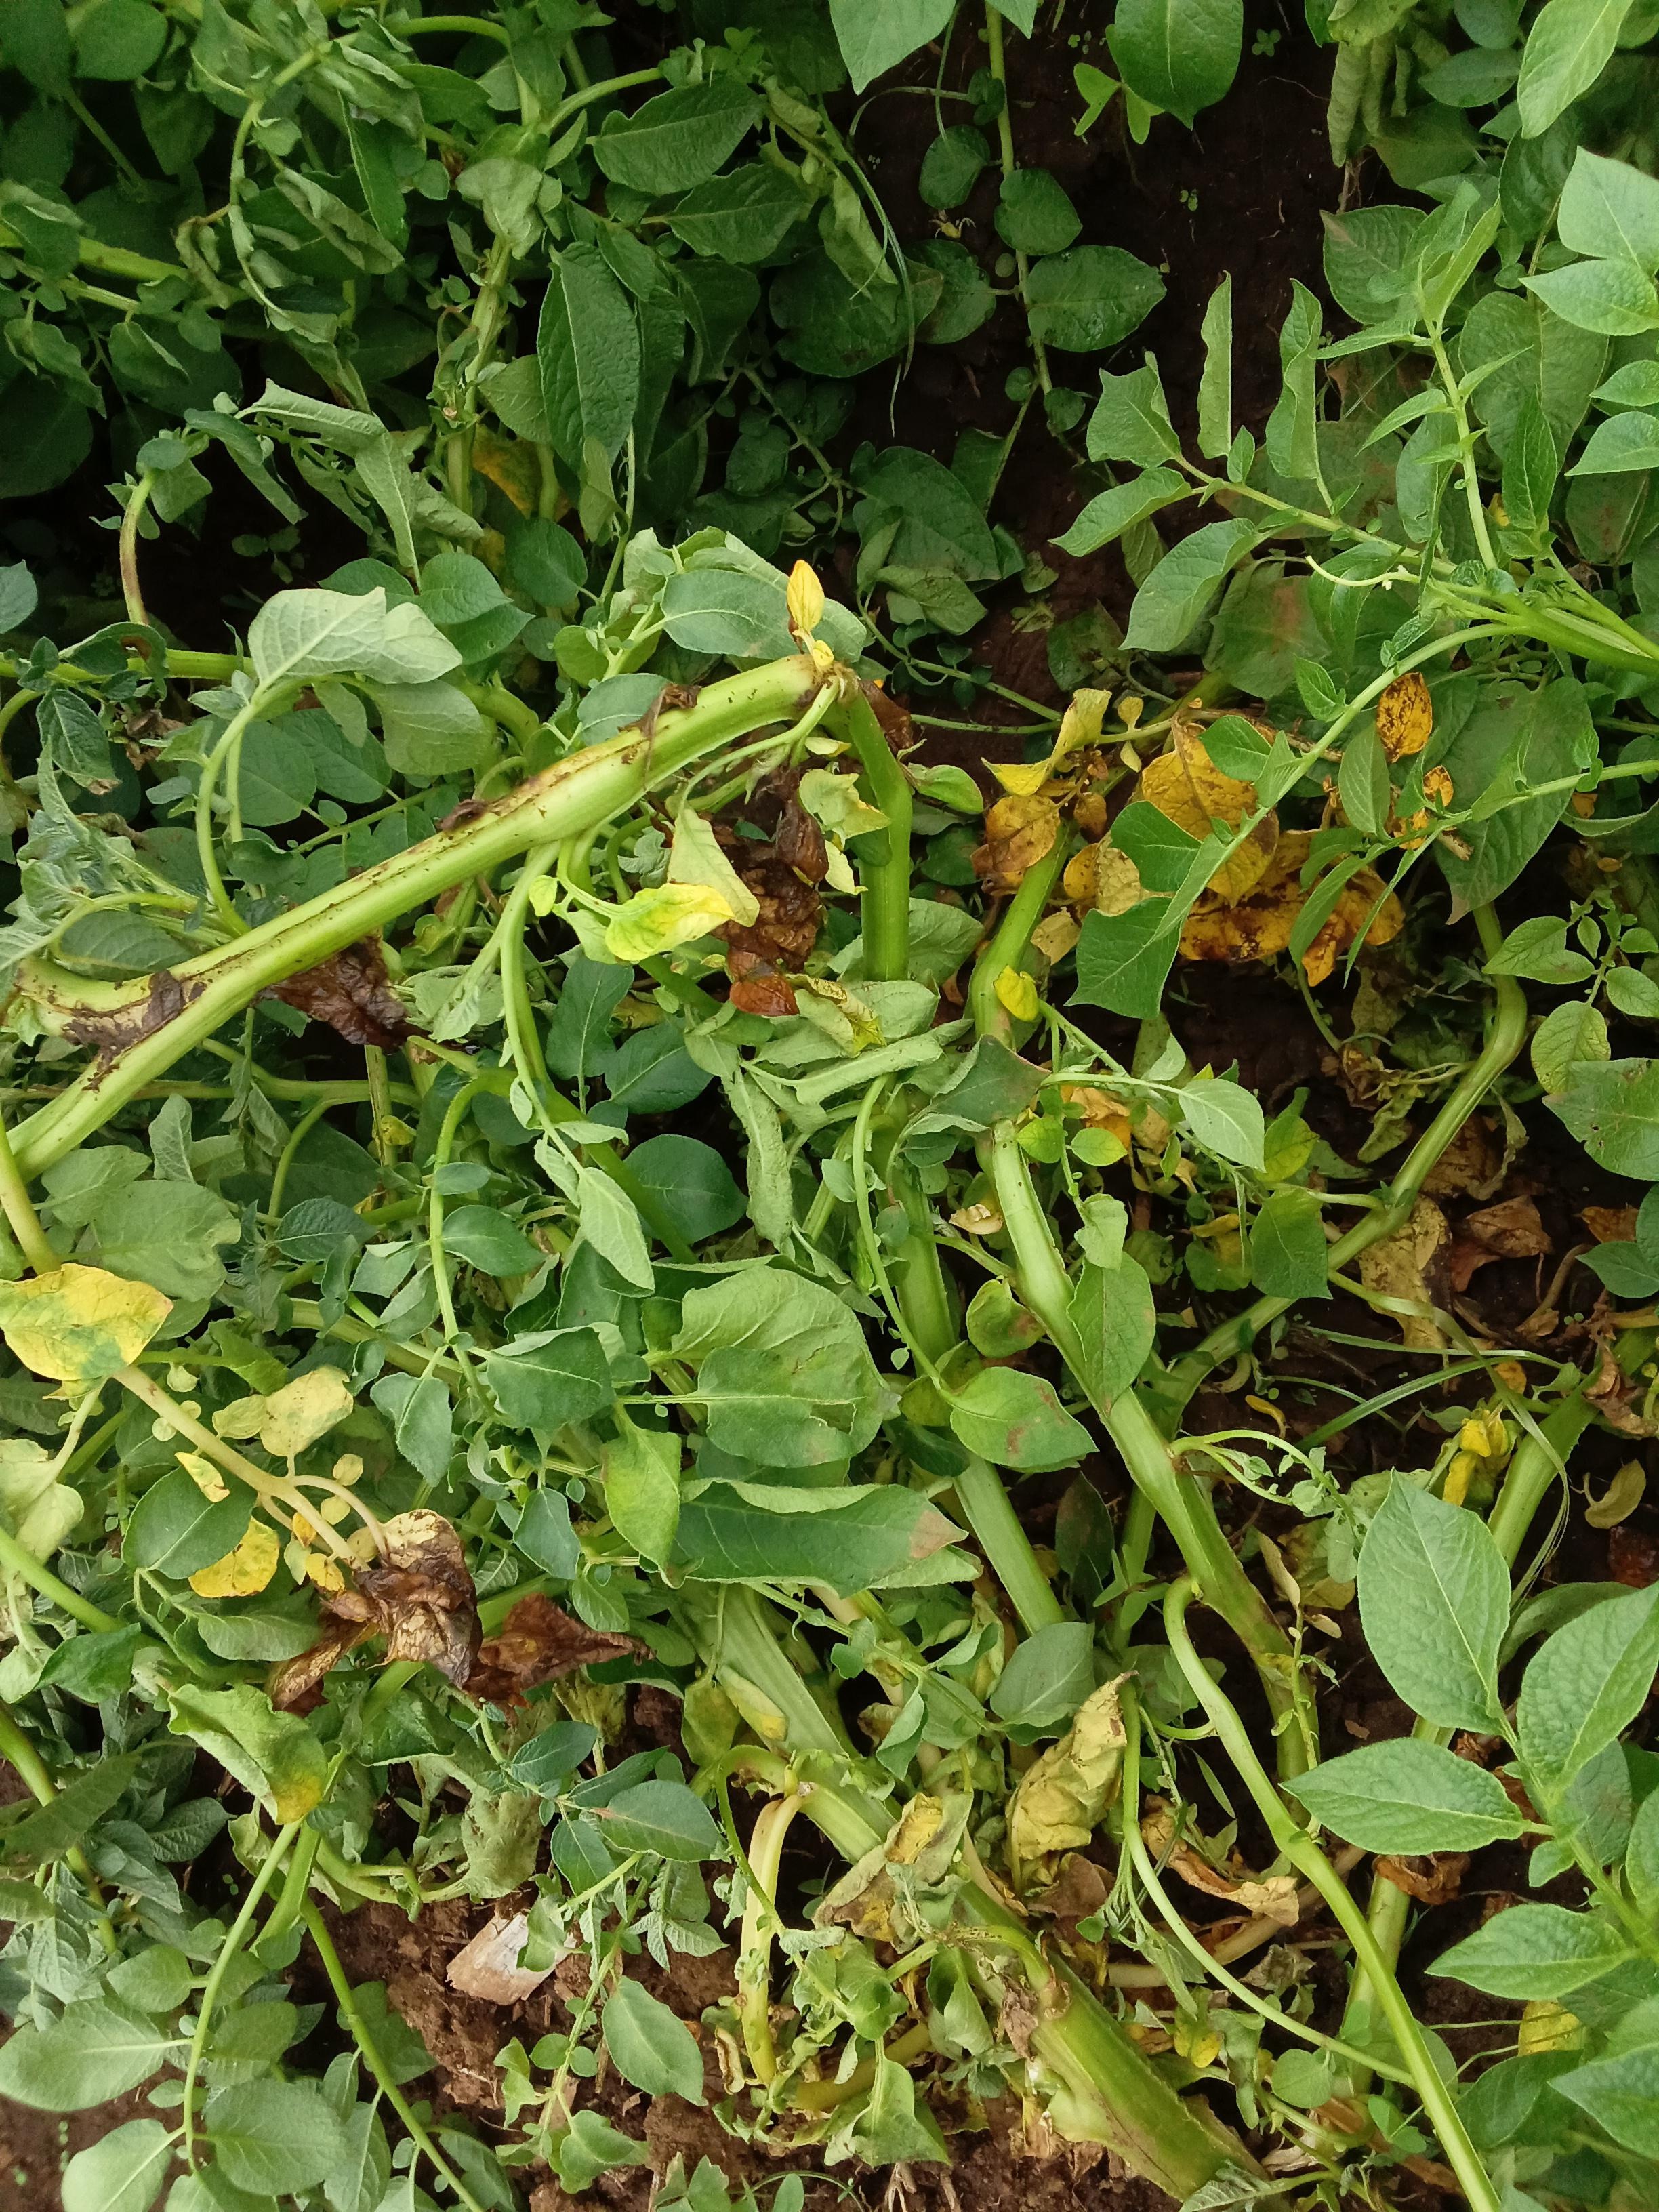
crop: potato
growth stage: flowering
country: Kenya
